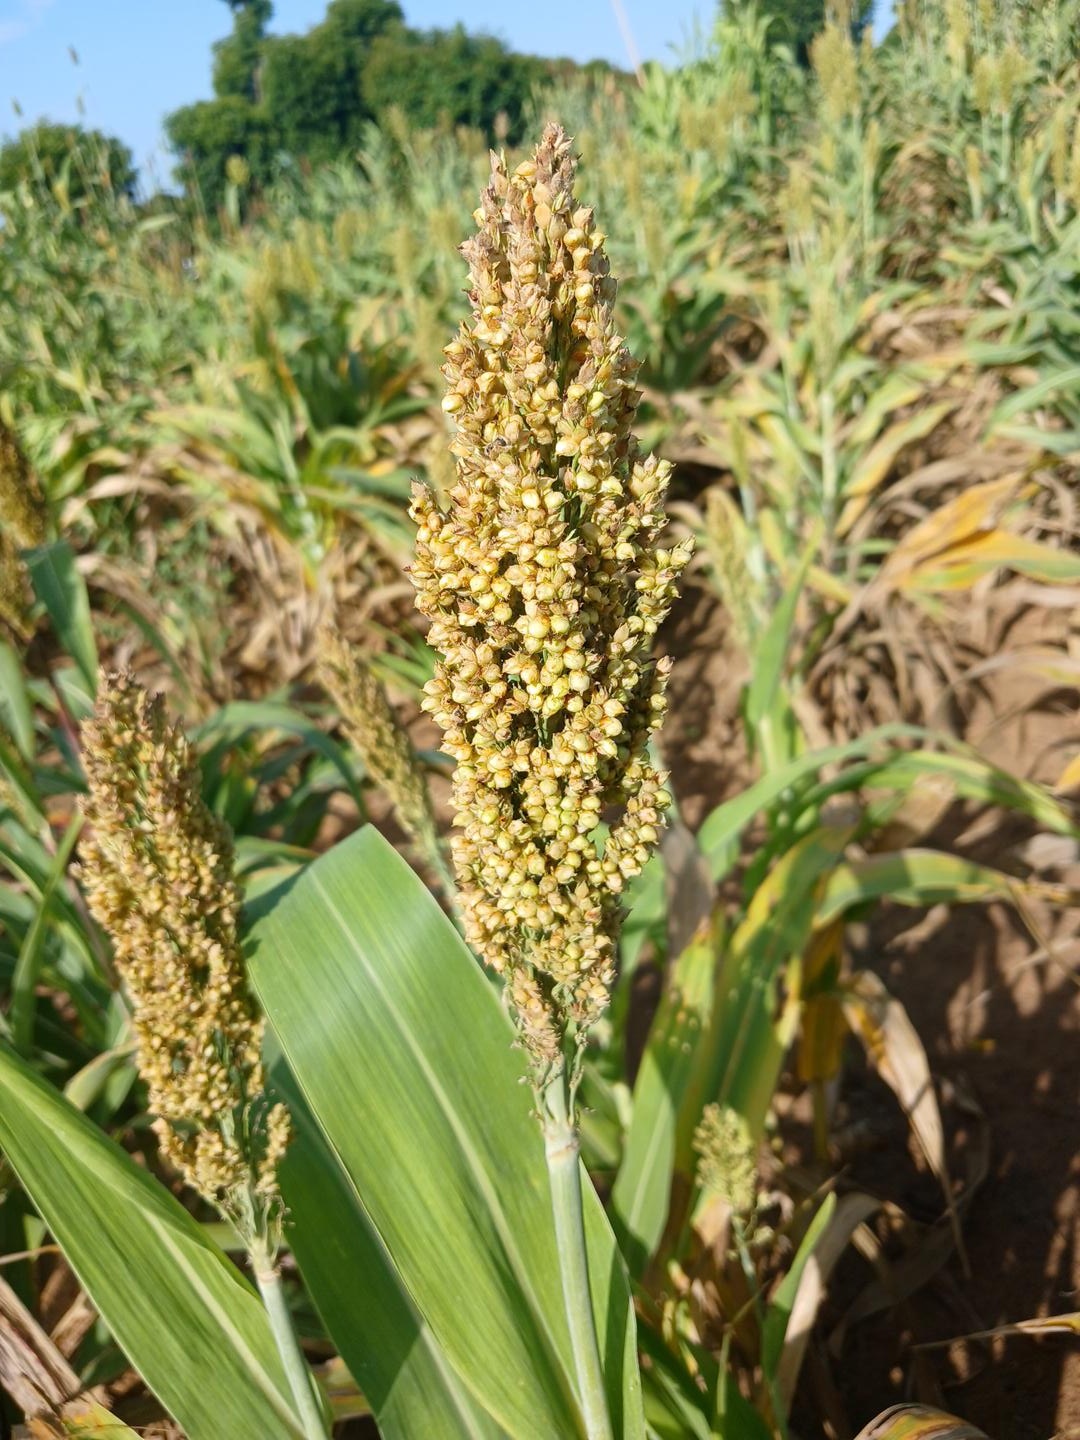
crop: sorghum
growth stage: filling grain
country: Senegal
